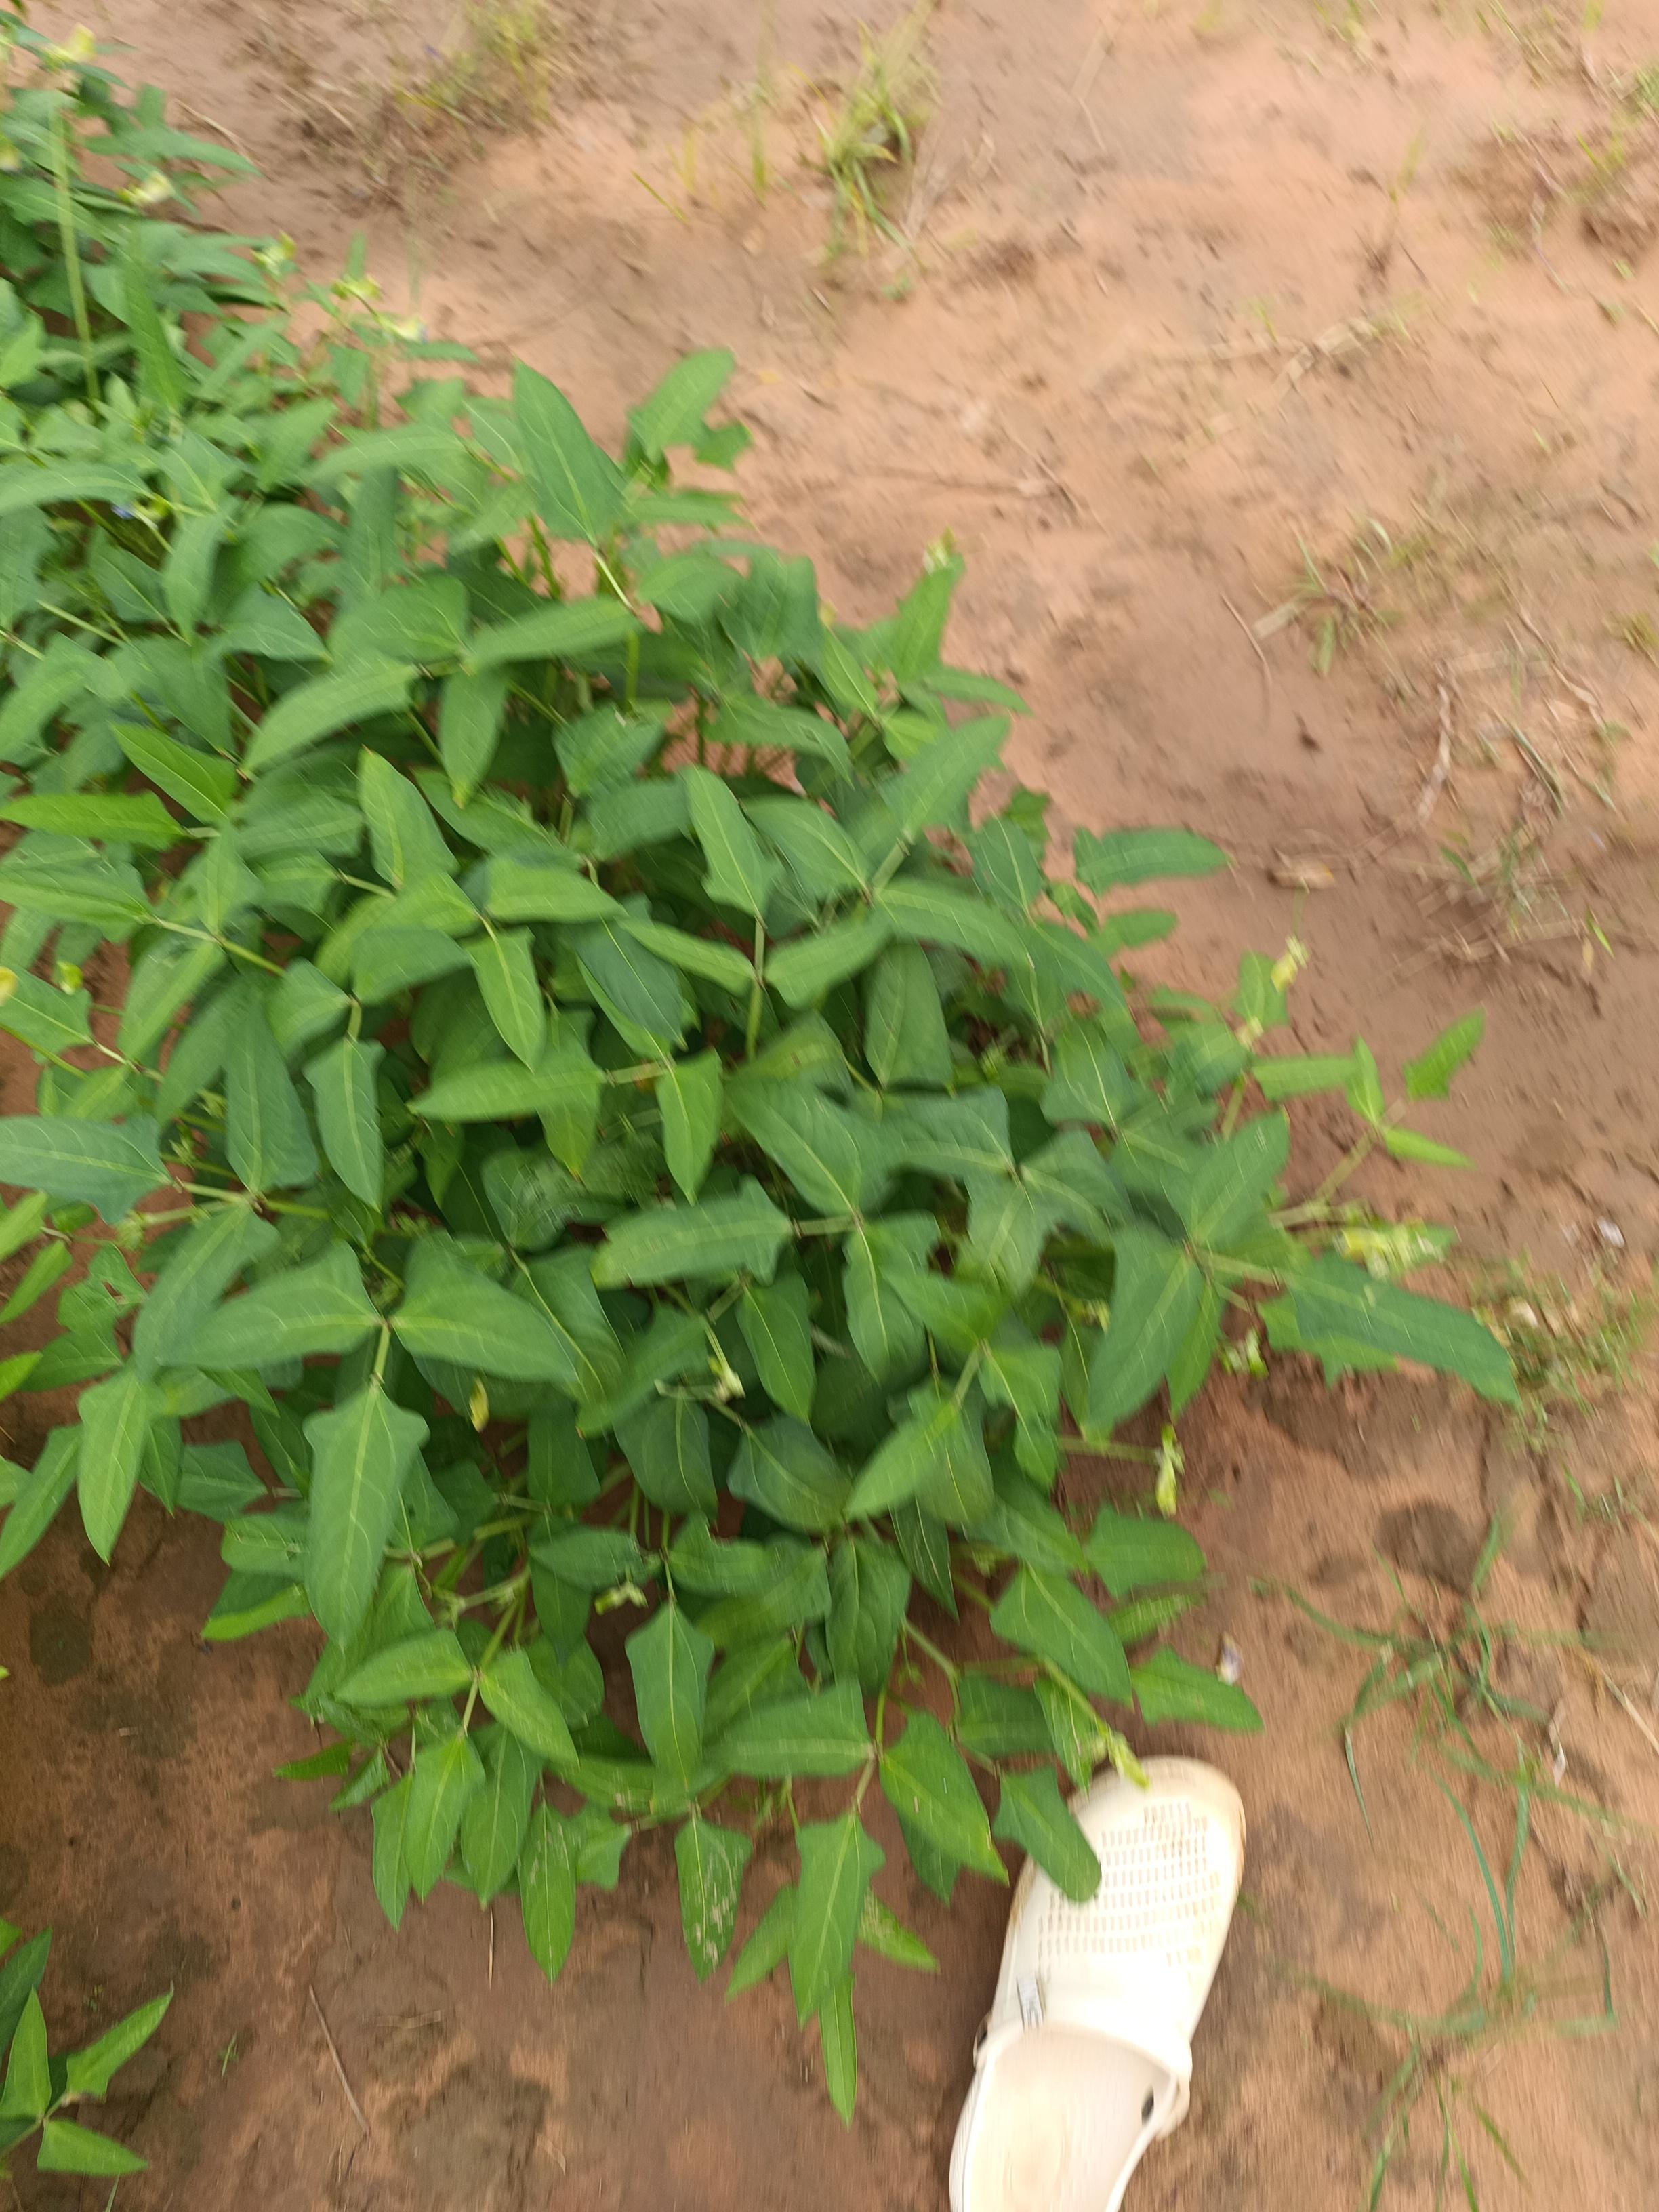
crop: cowpea
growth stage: development pod
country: Nigeria
